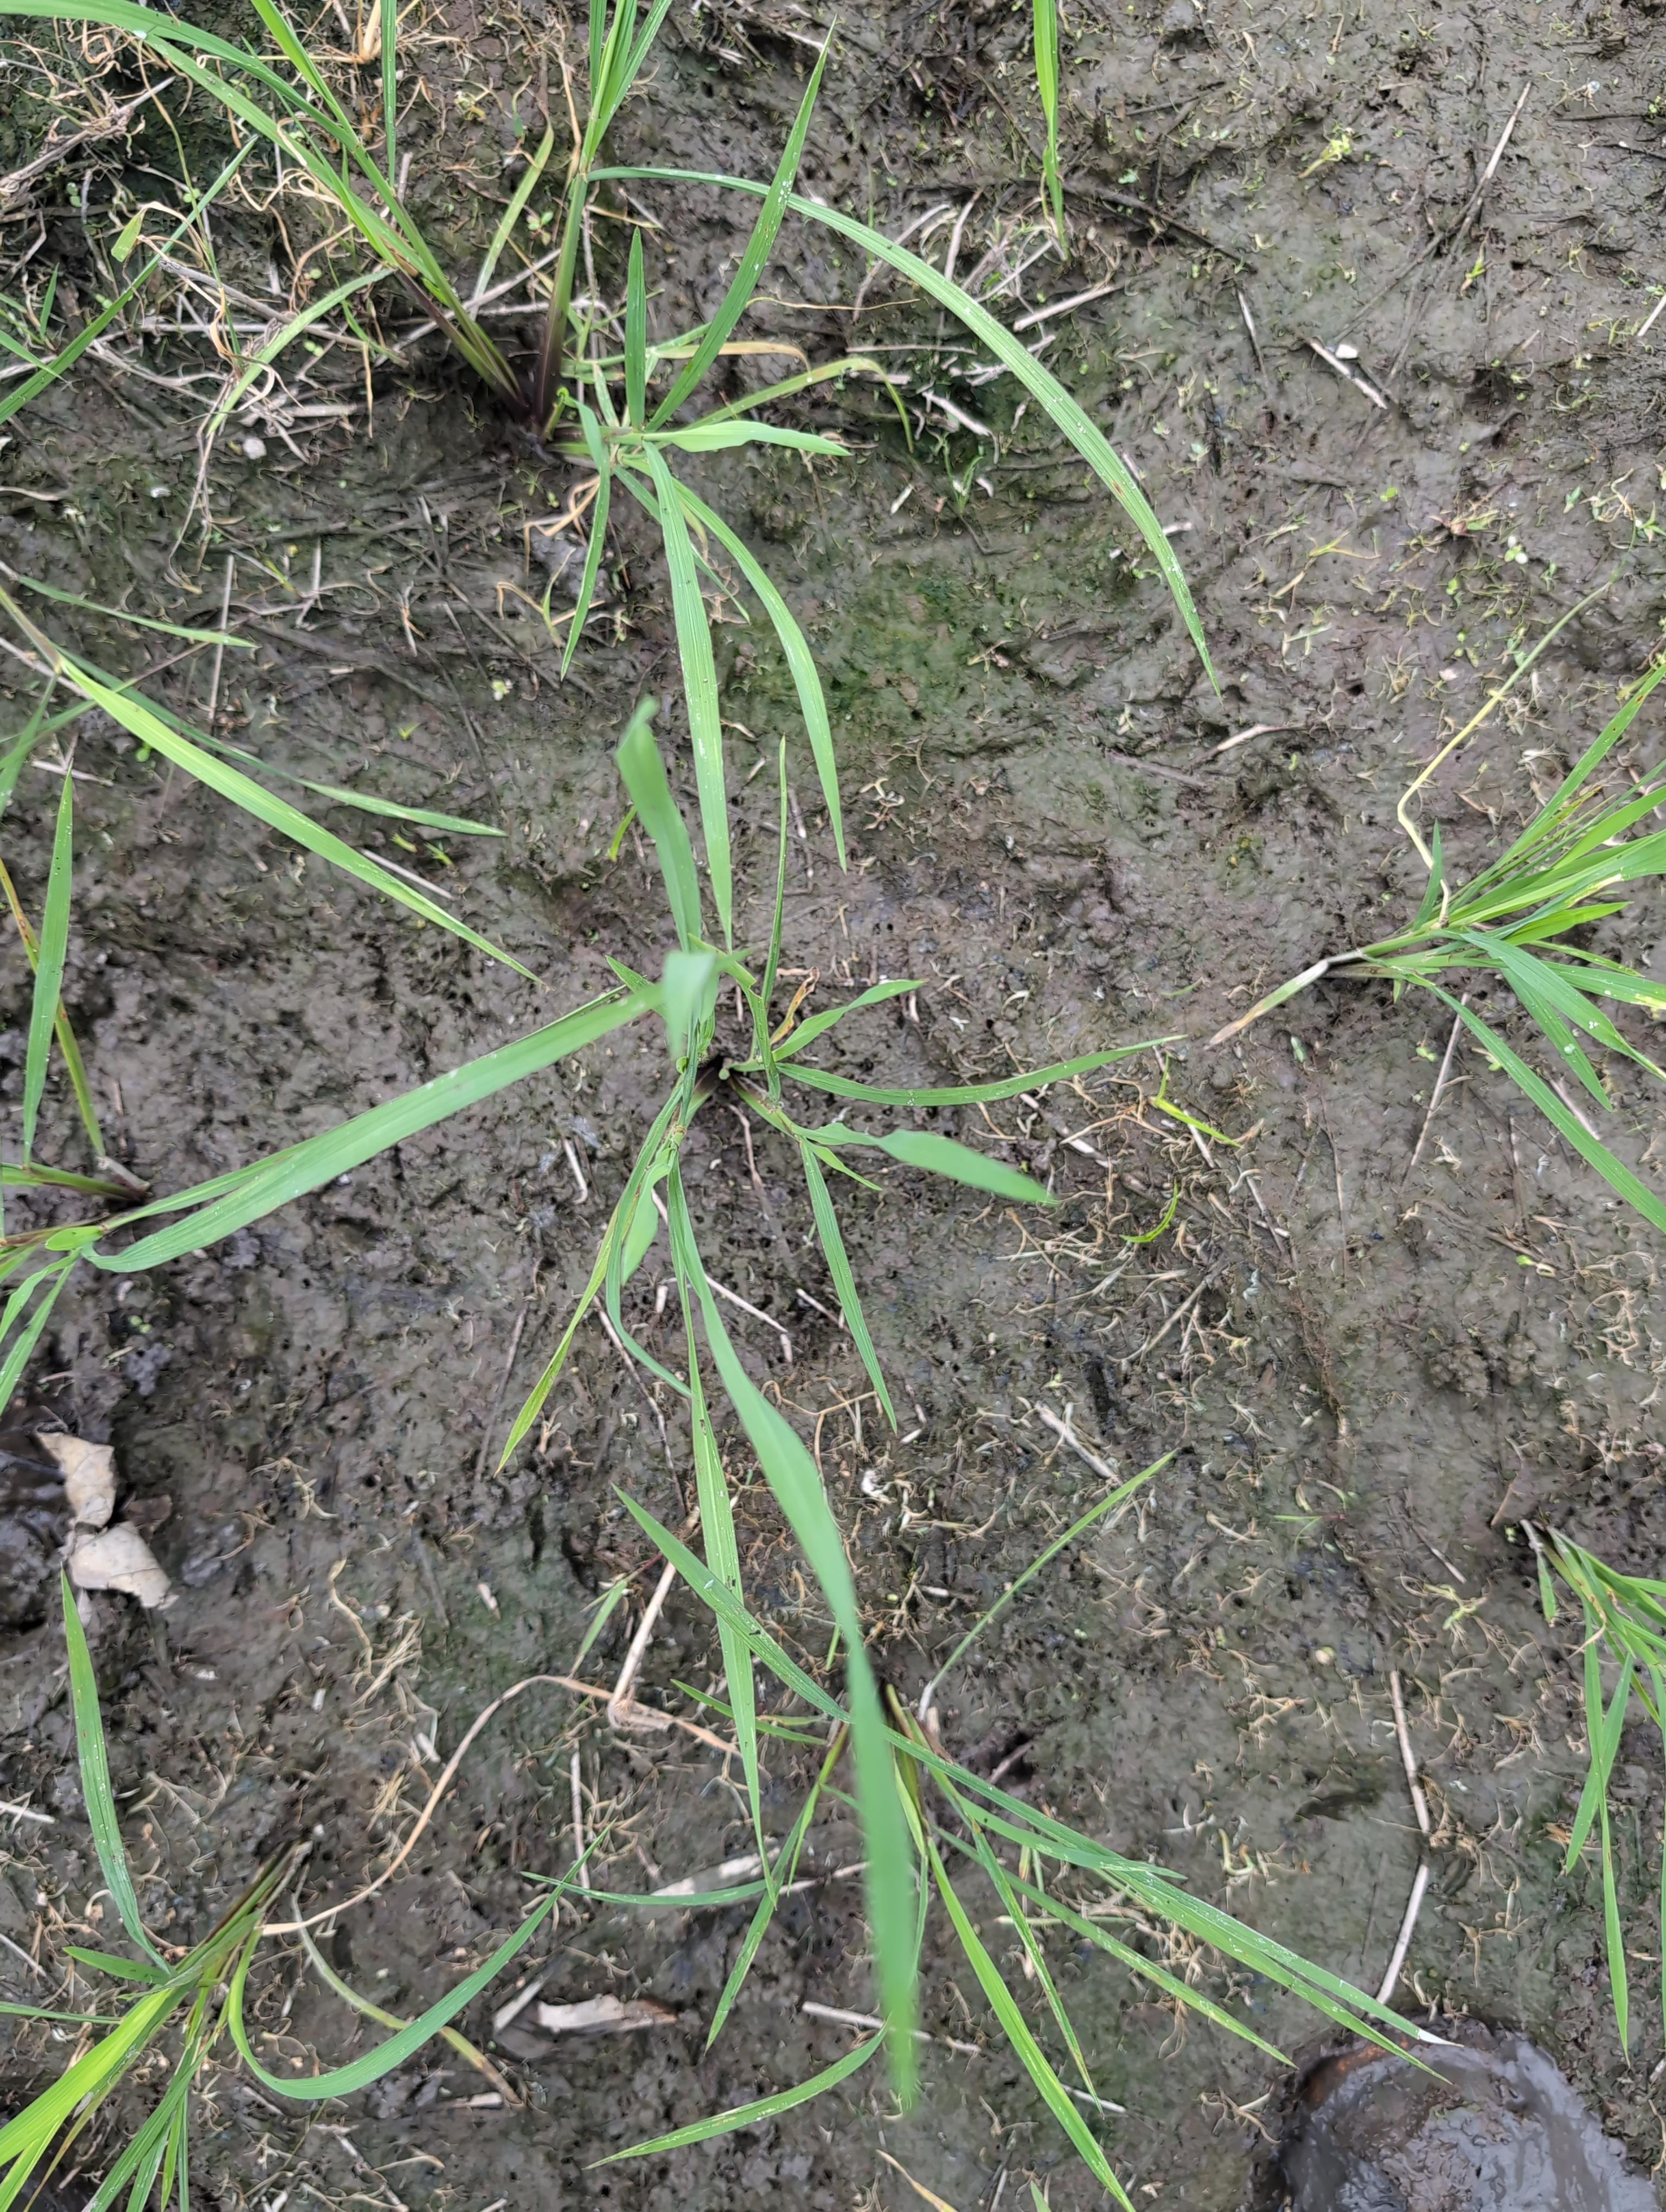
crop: rice
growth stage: establishment seedling
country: Côte d'Ivoire
